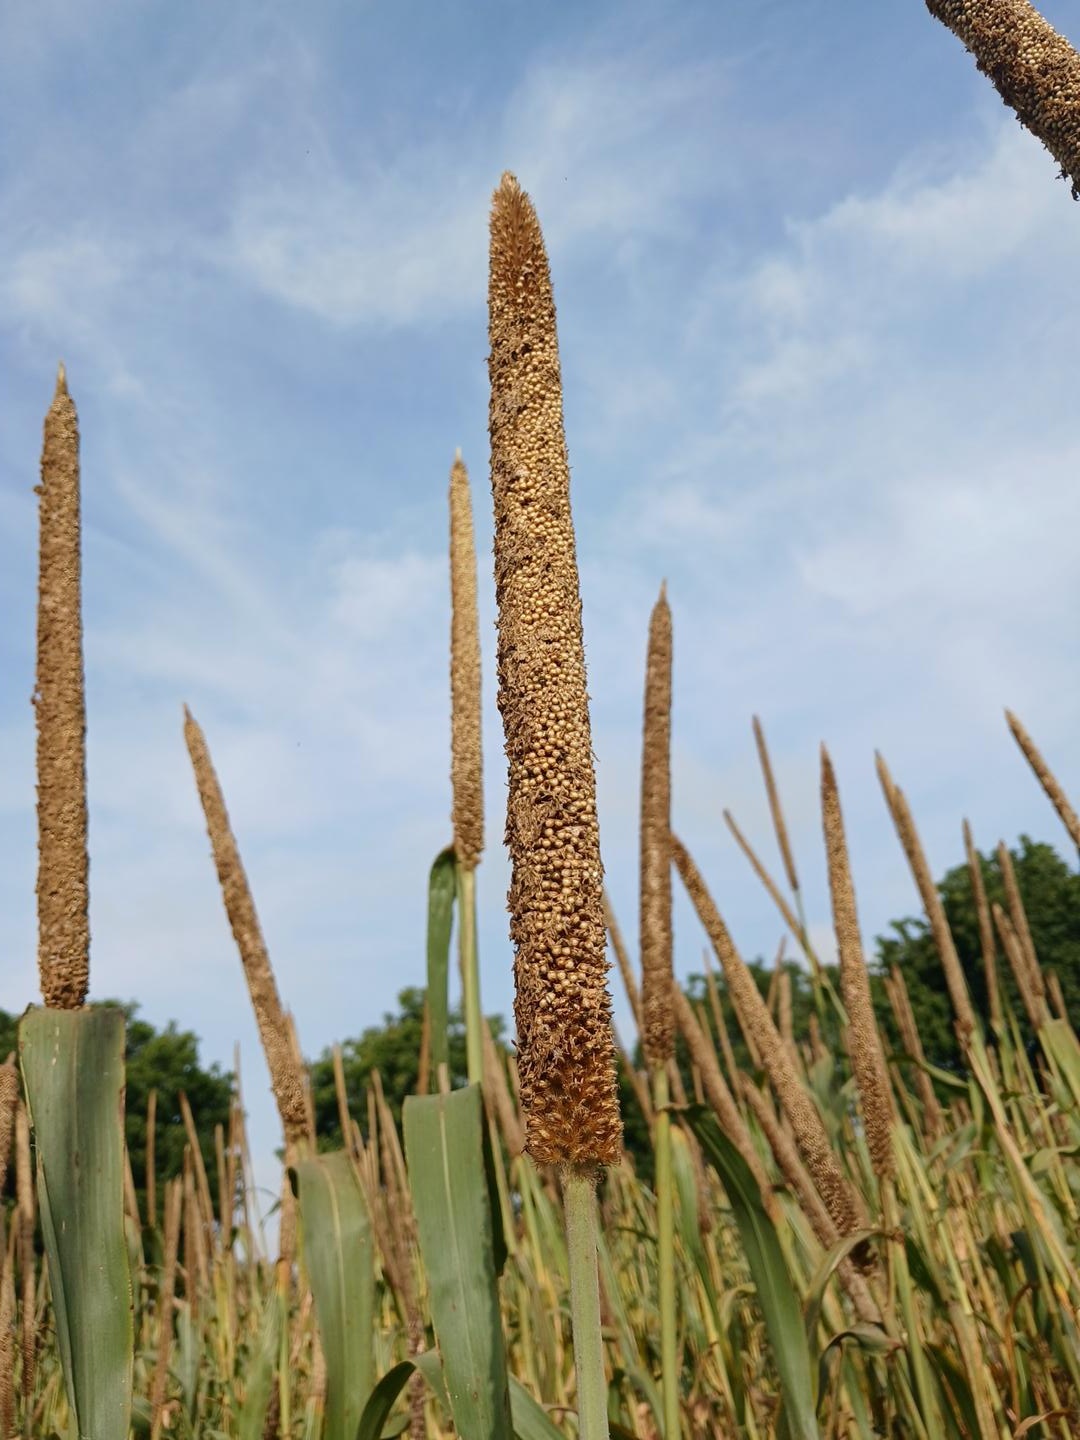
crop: pearl millet
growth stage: maturity
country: Senegal
